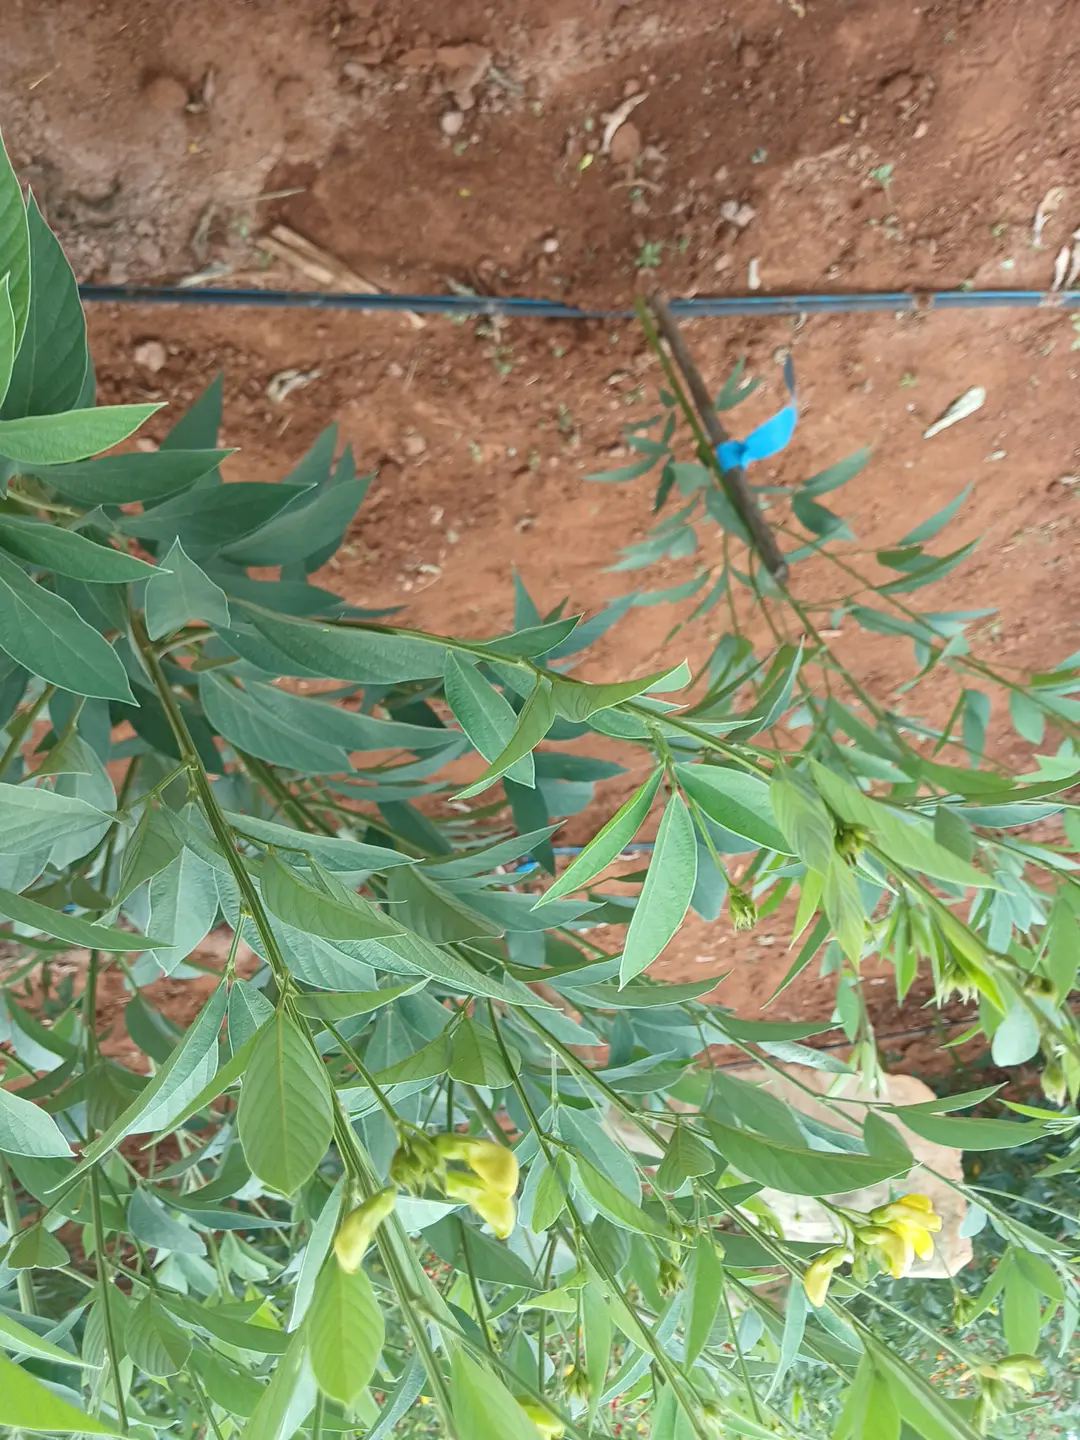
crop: pigeonpea
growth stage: vegetative
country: Kenya
